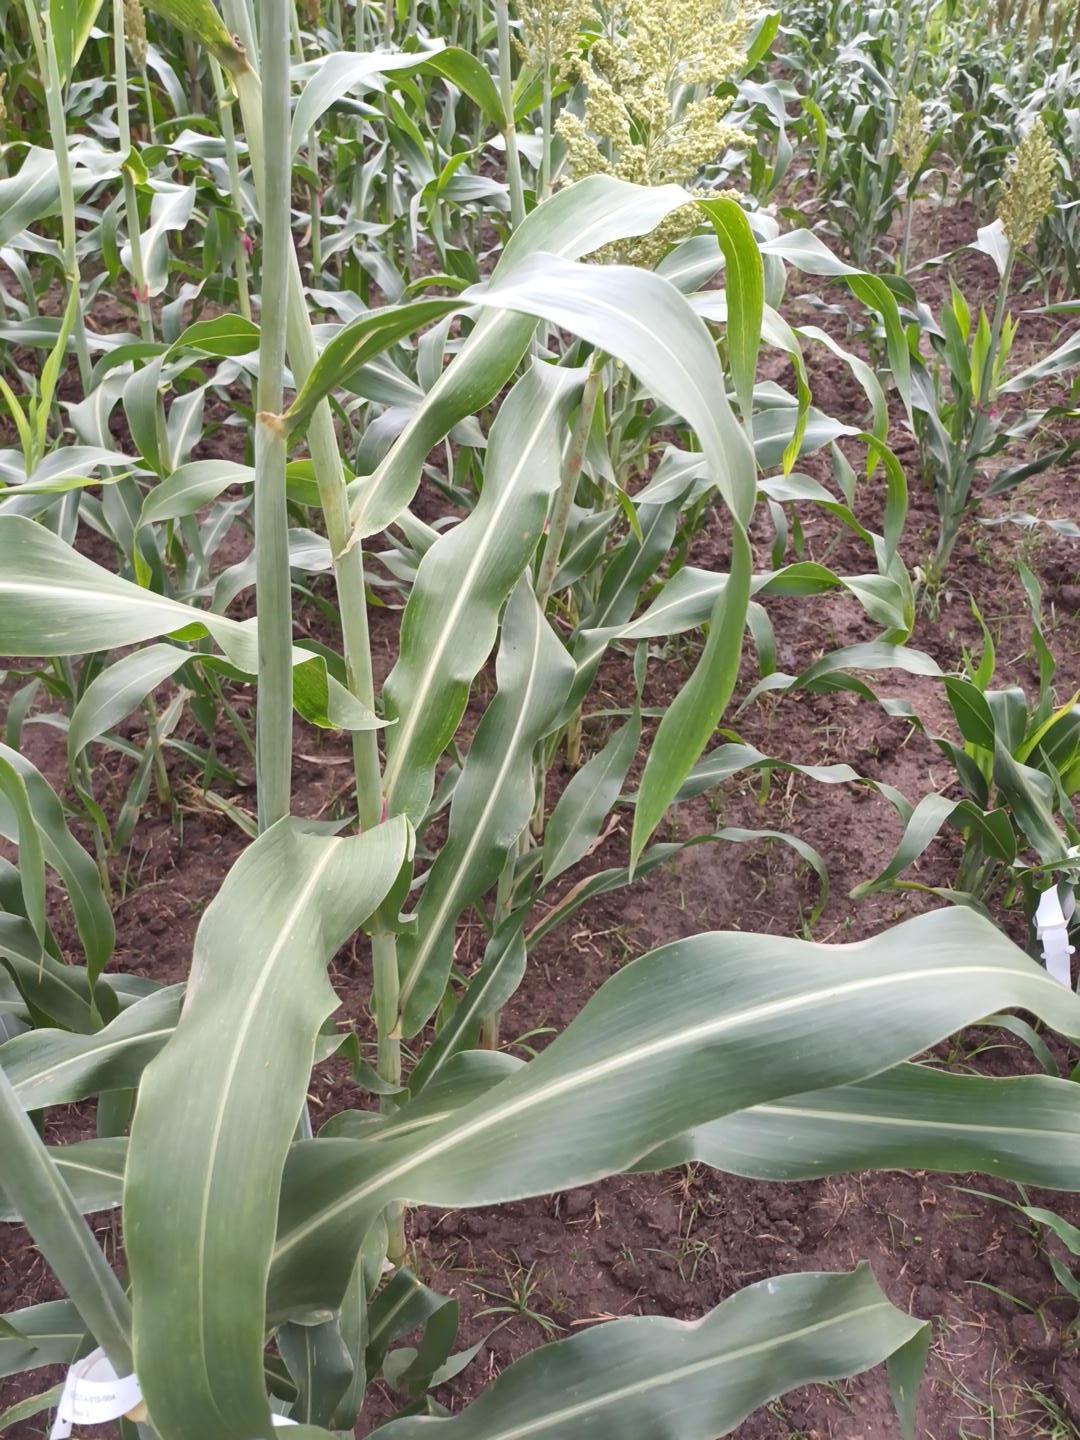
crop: sorghum
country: Kenya
